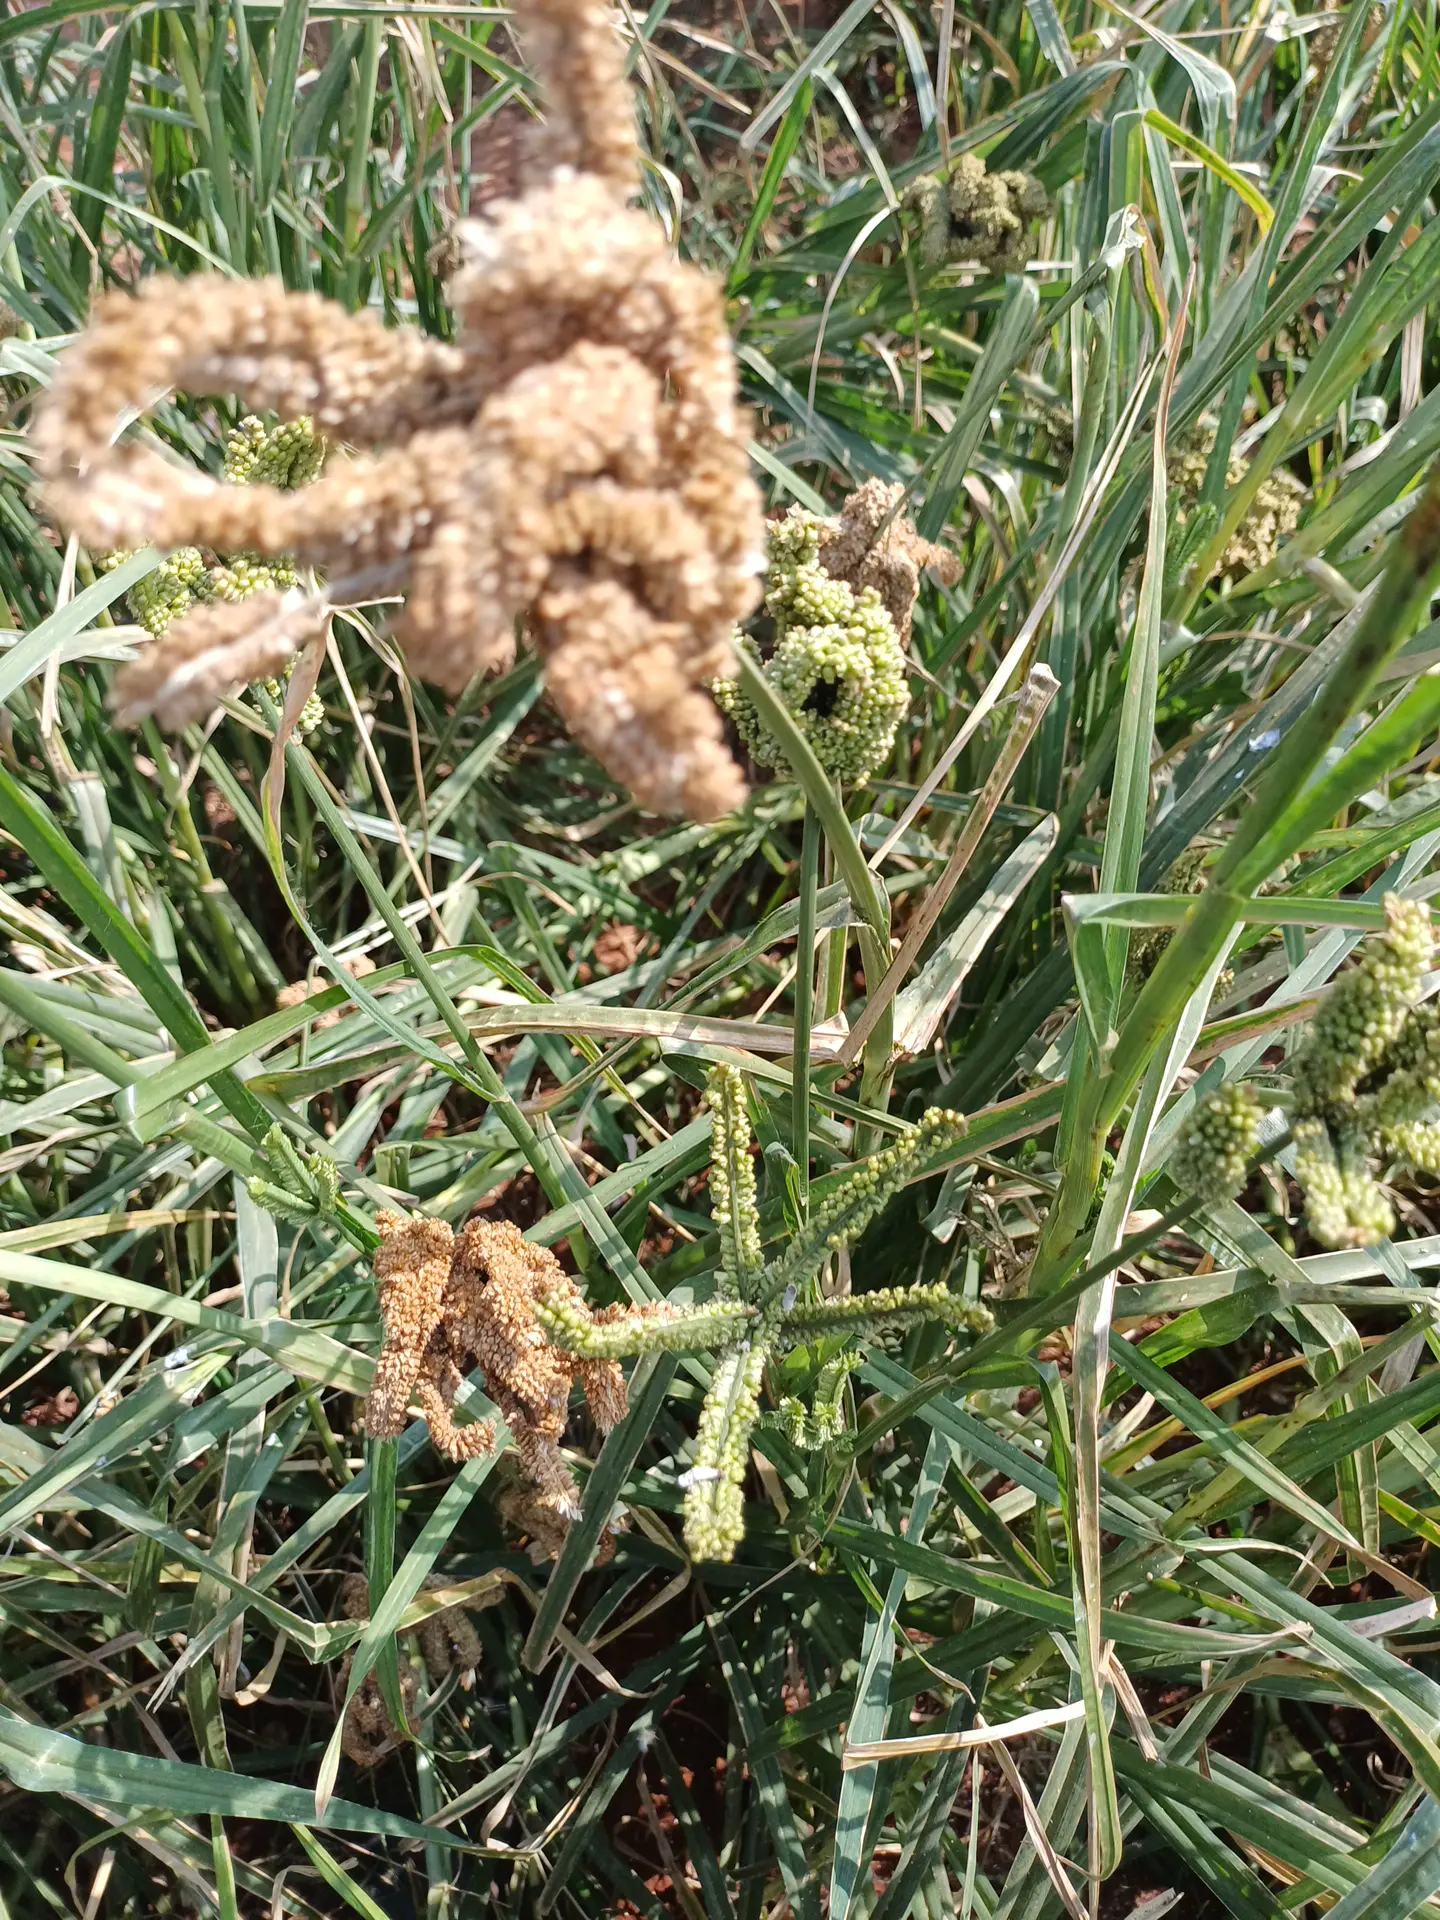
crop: finger millet
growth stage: filling grain
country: Kenya
